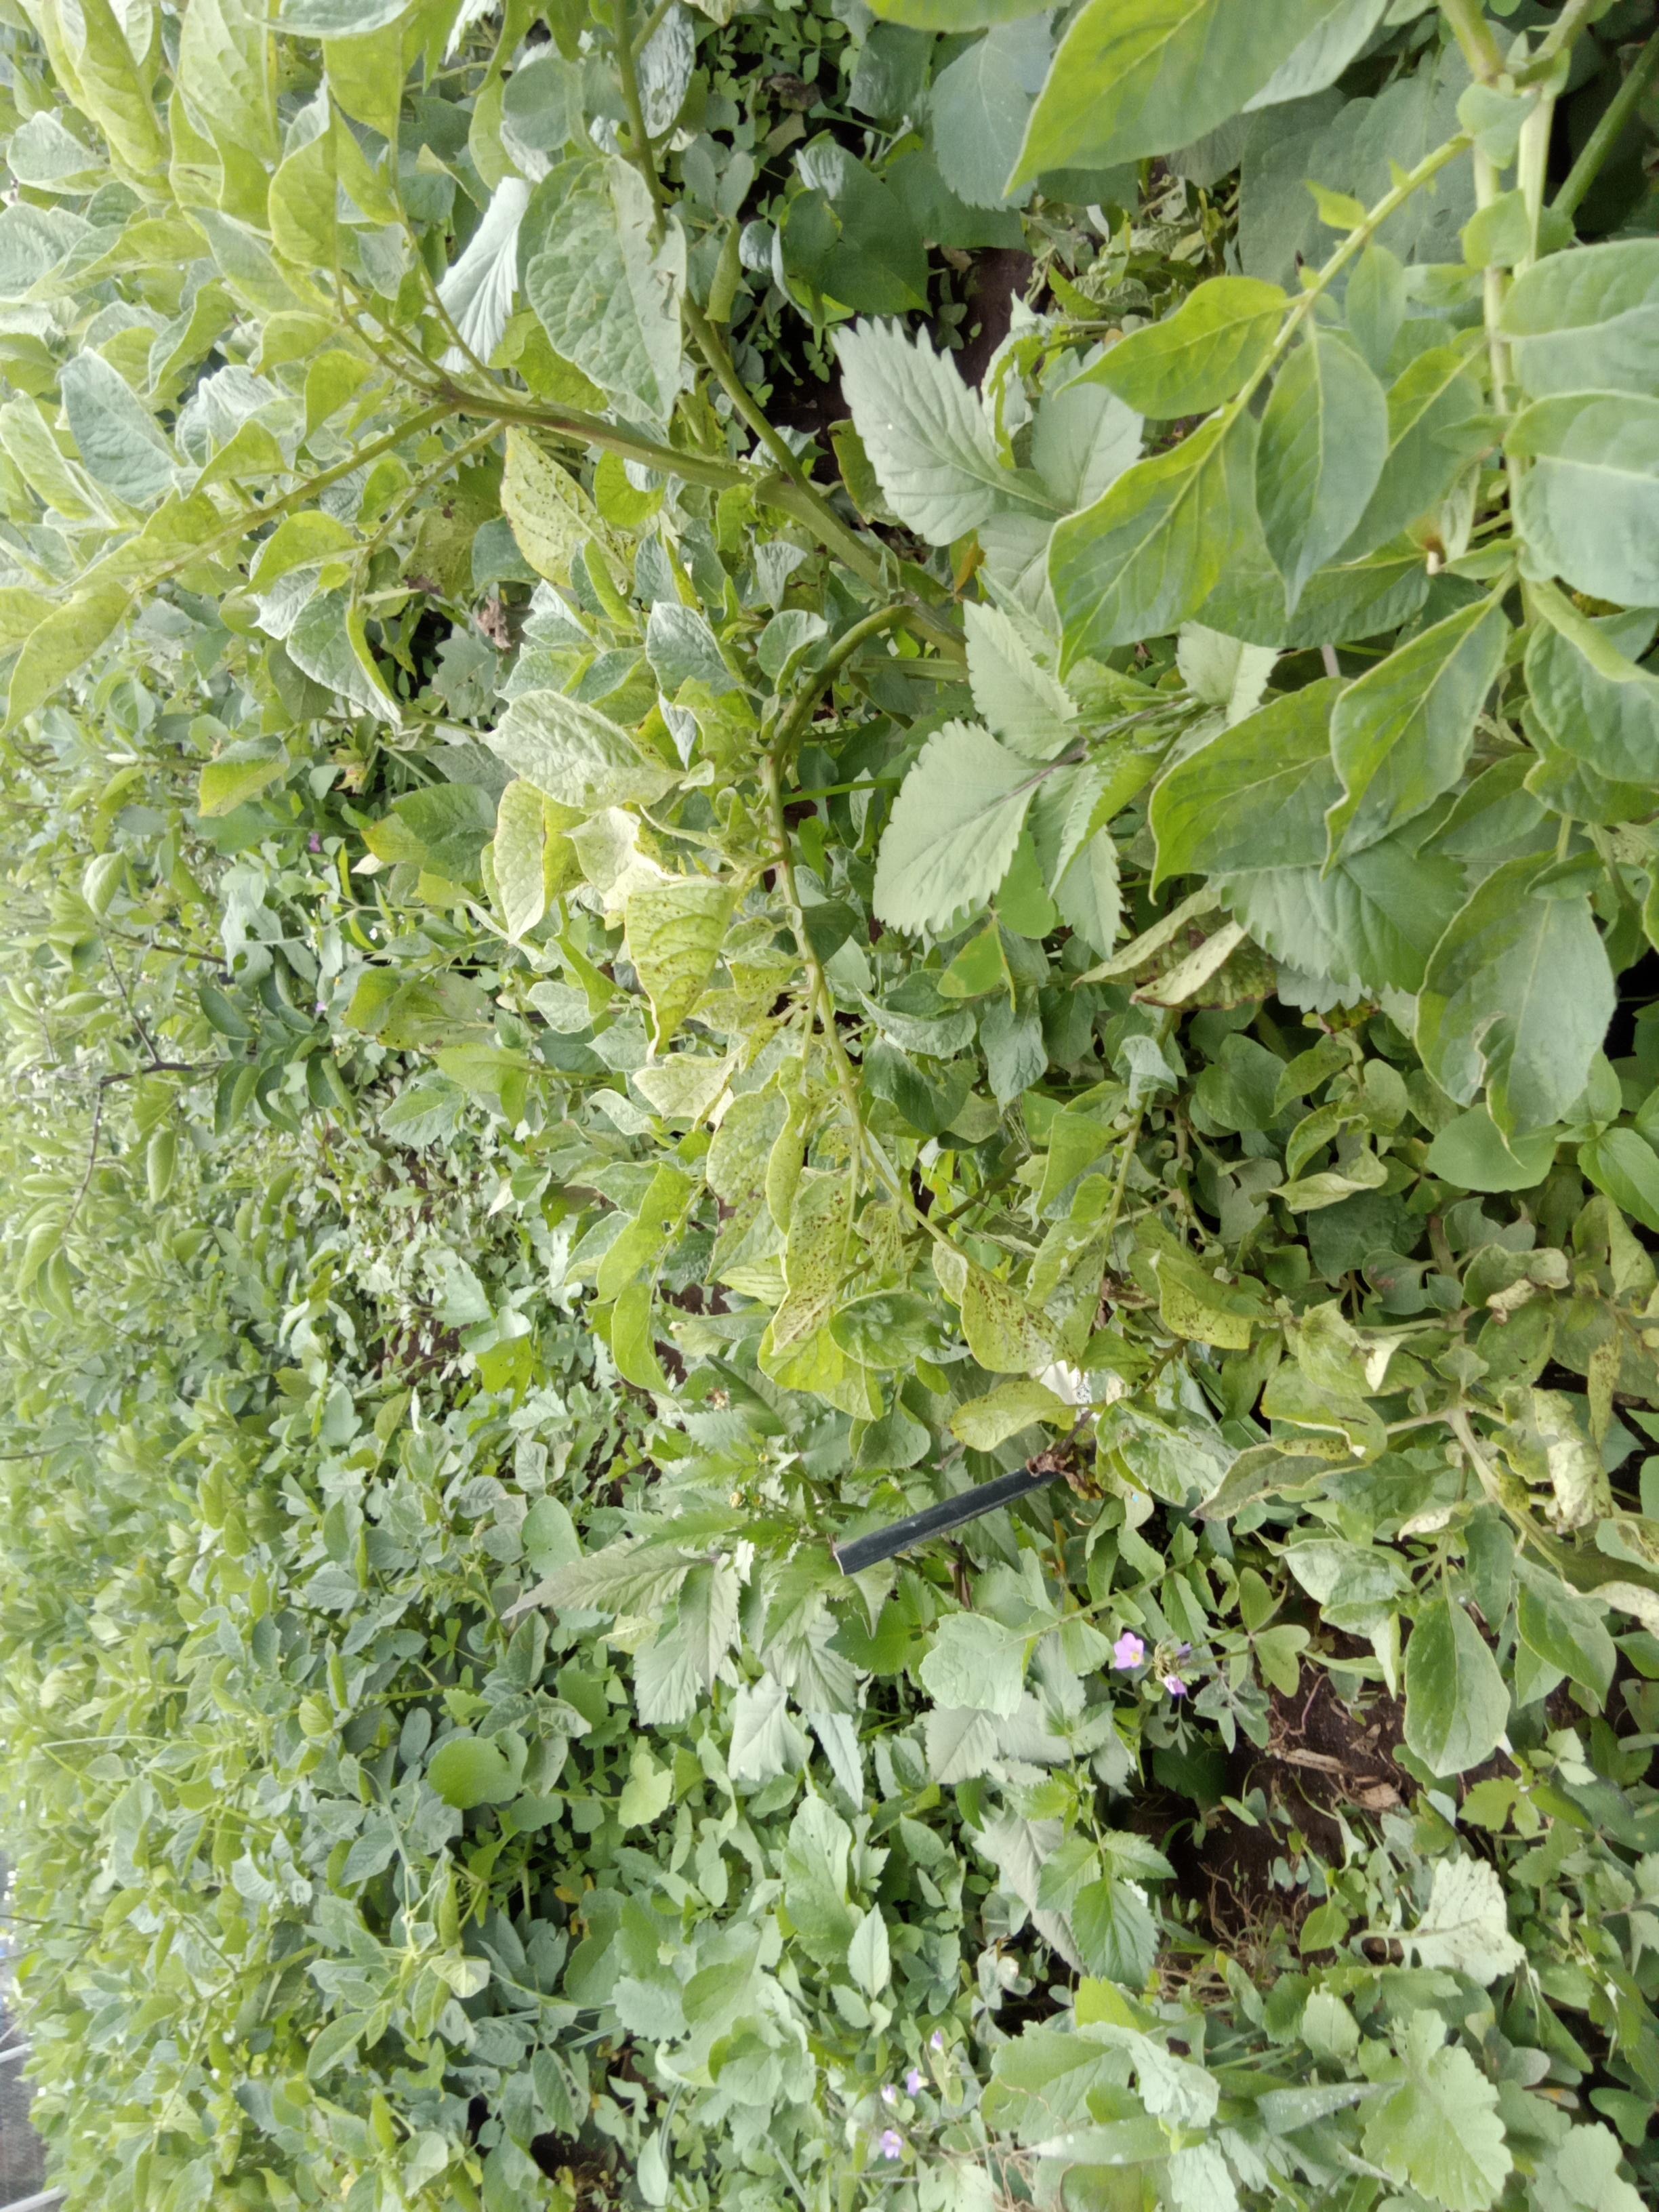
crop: potato
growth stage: vegetative
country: Kenya
